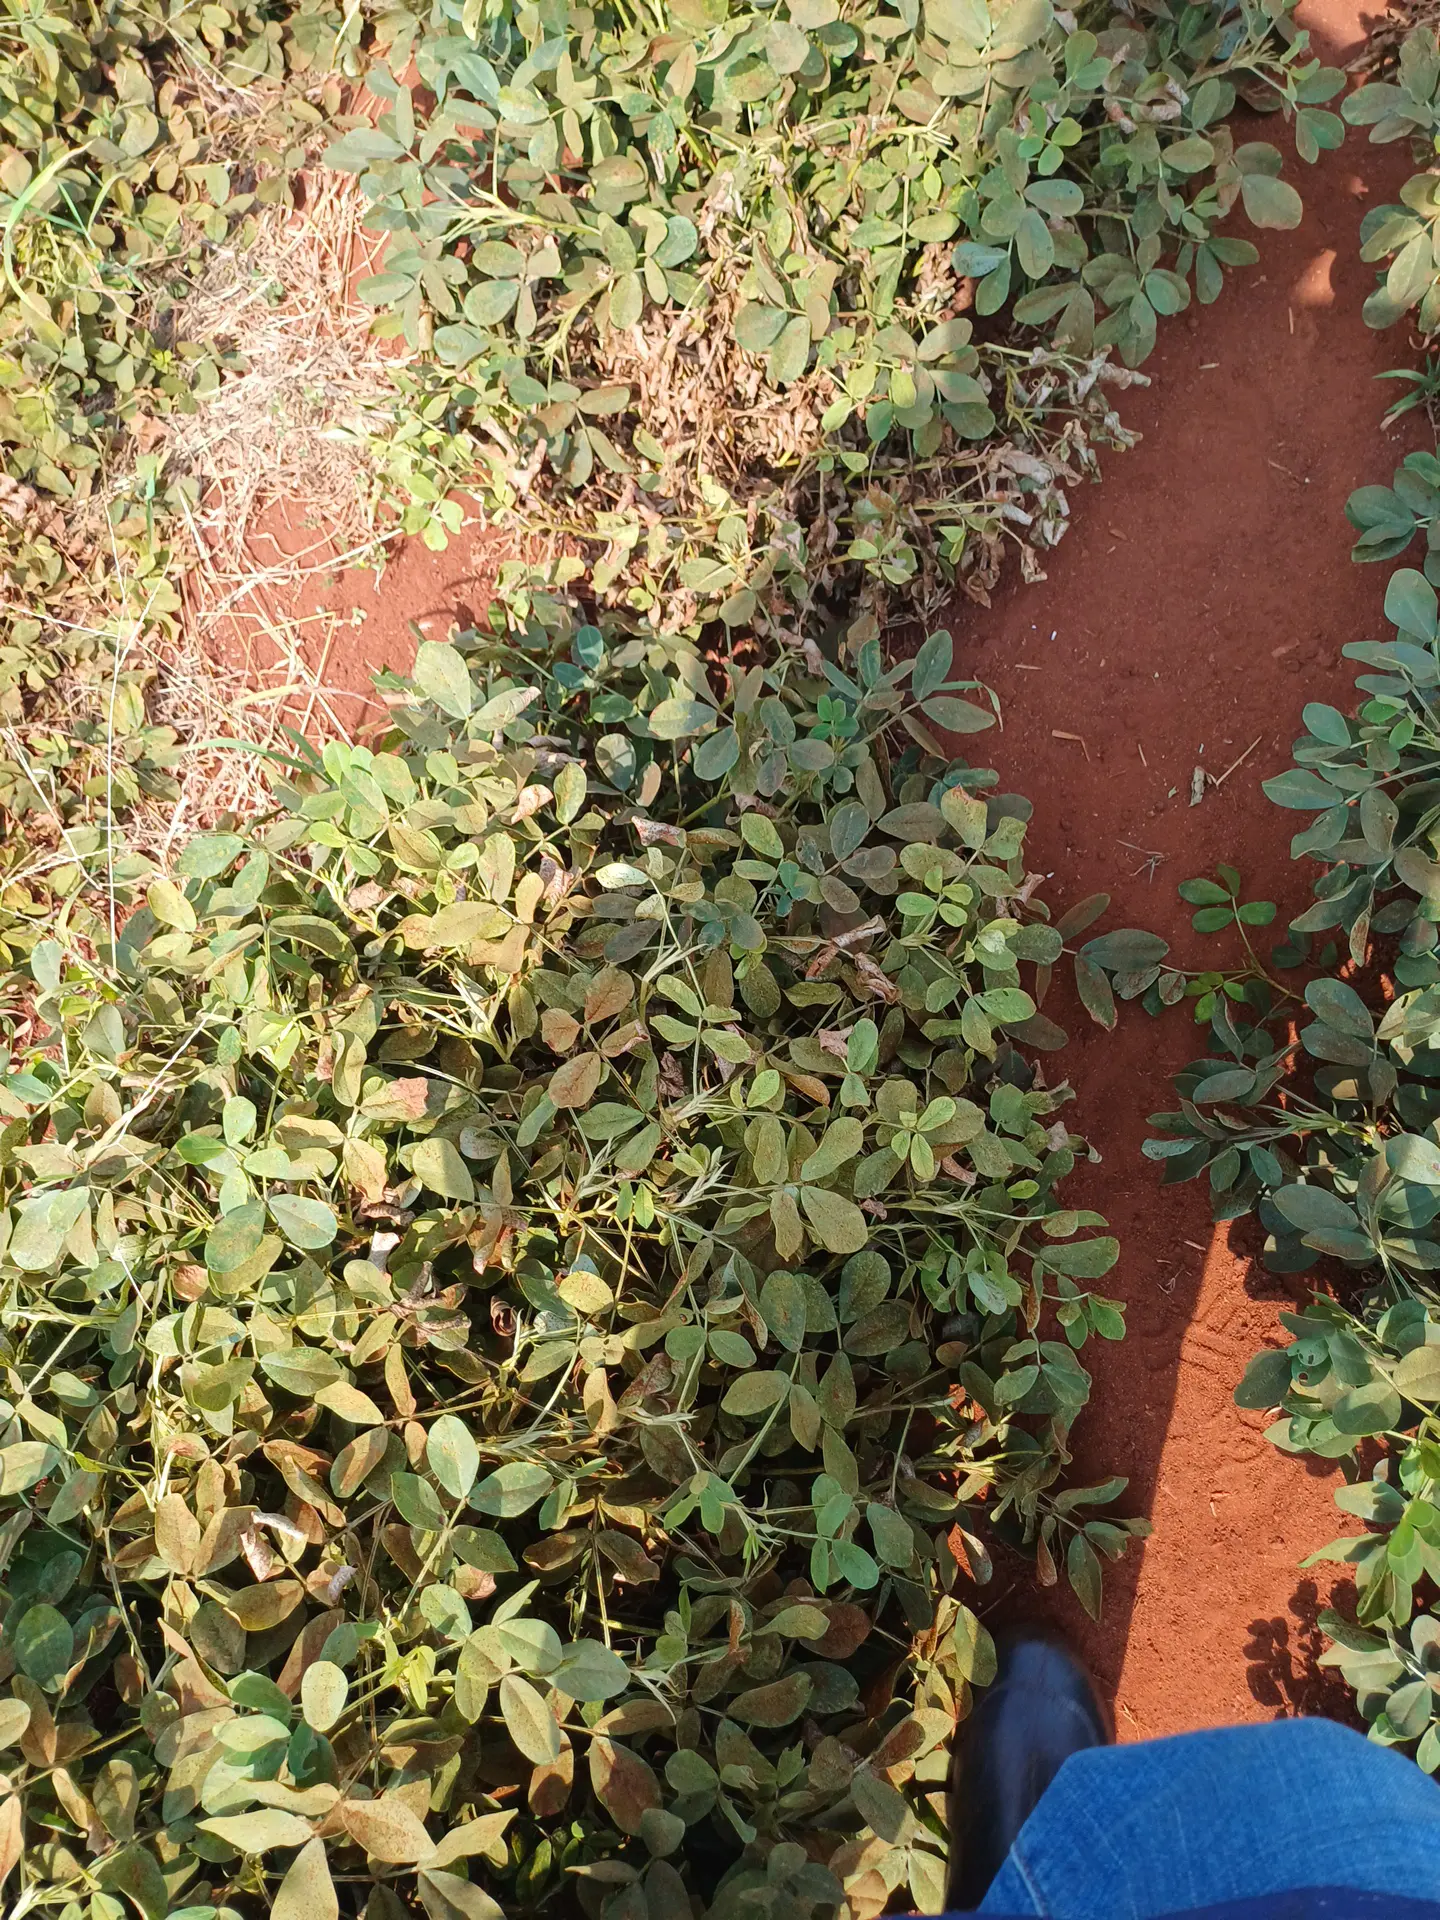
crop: groundnut
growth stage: maturity
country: Kenya
